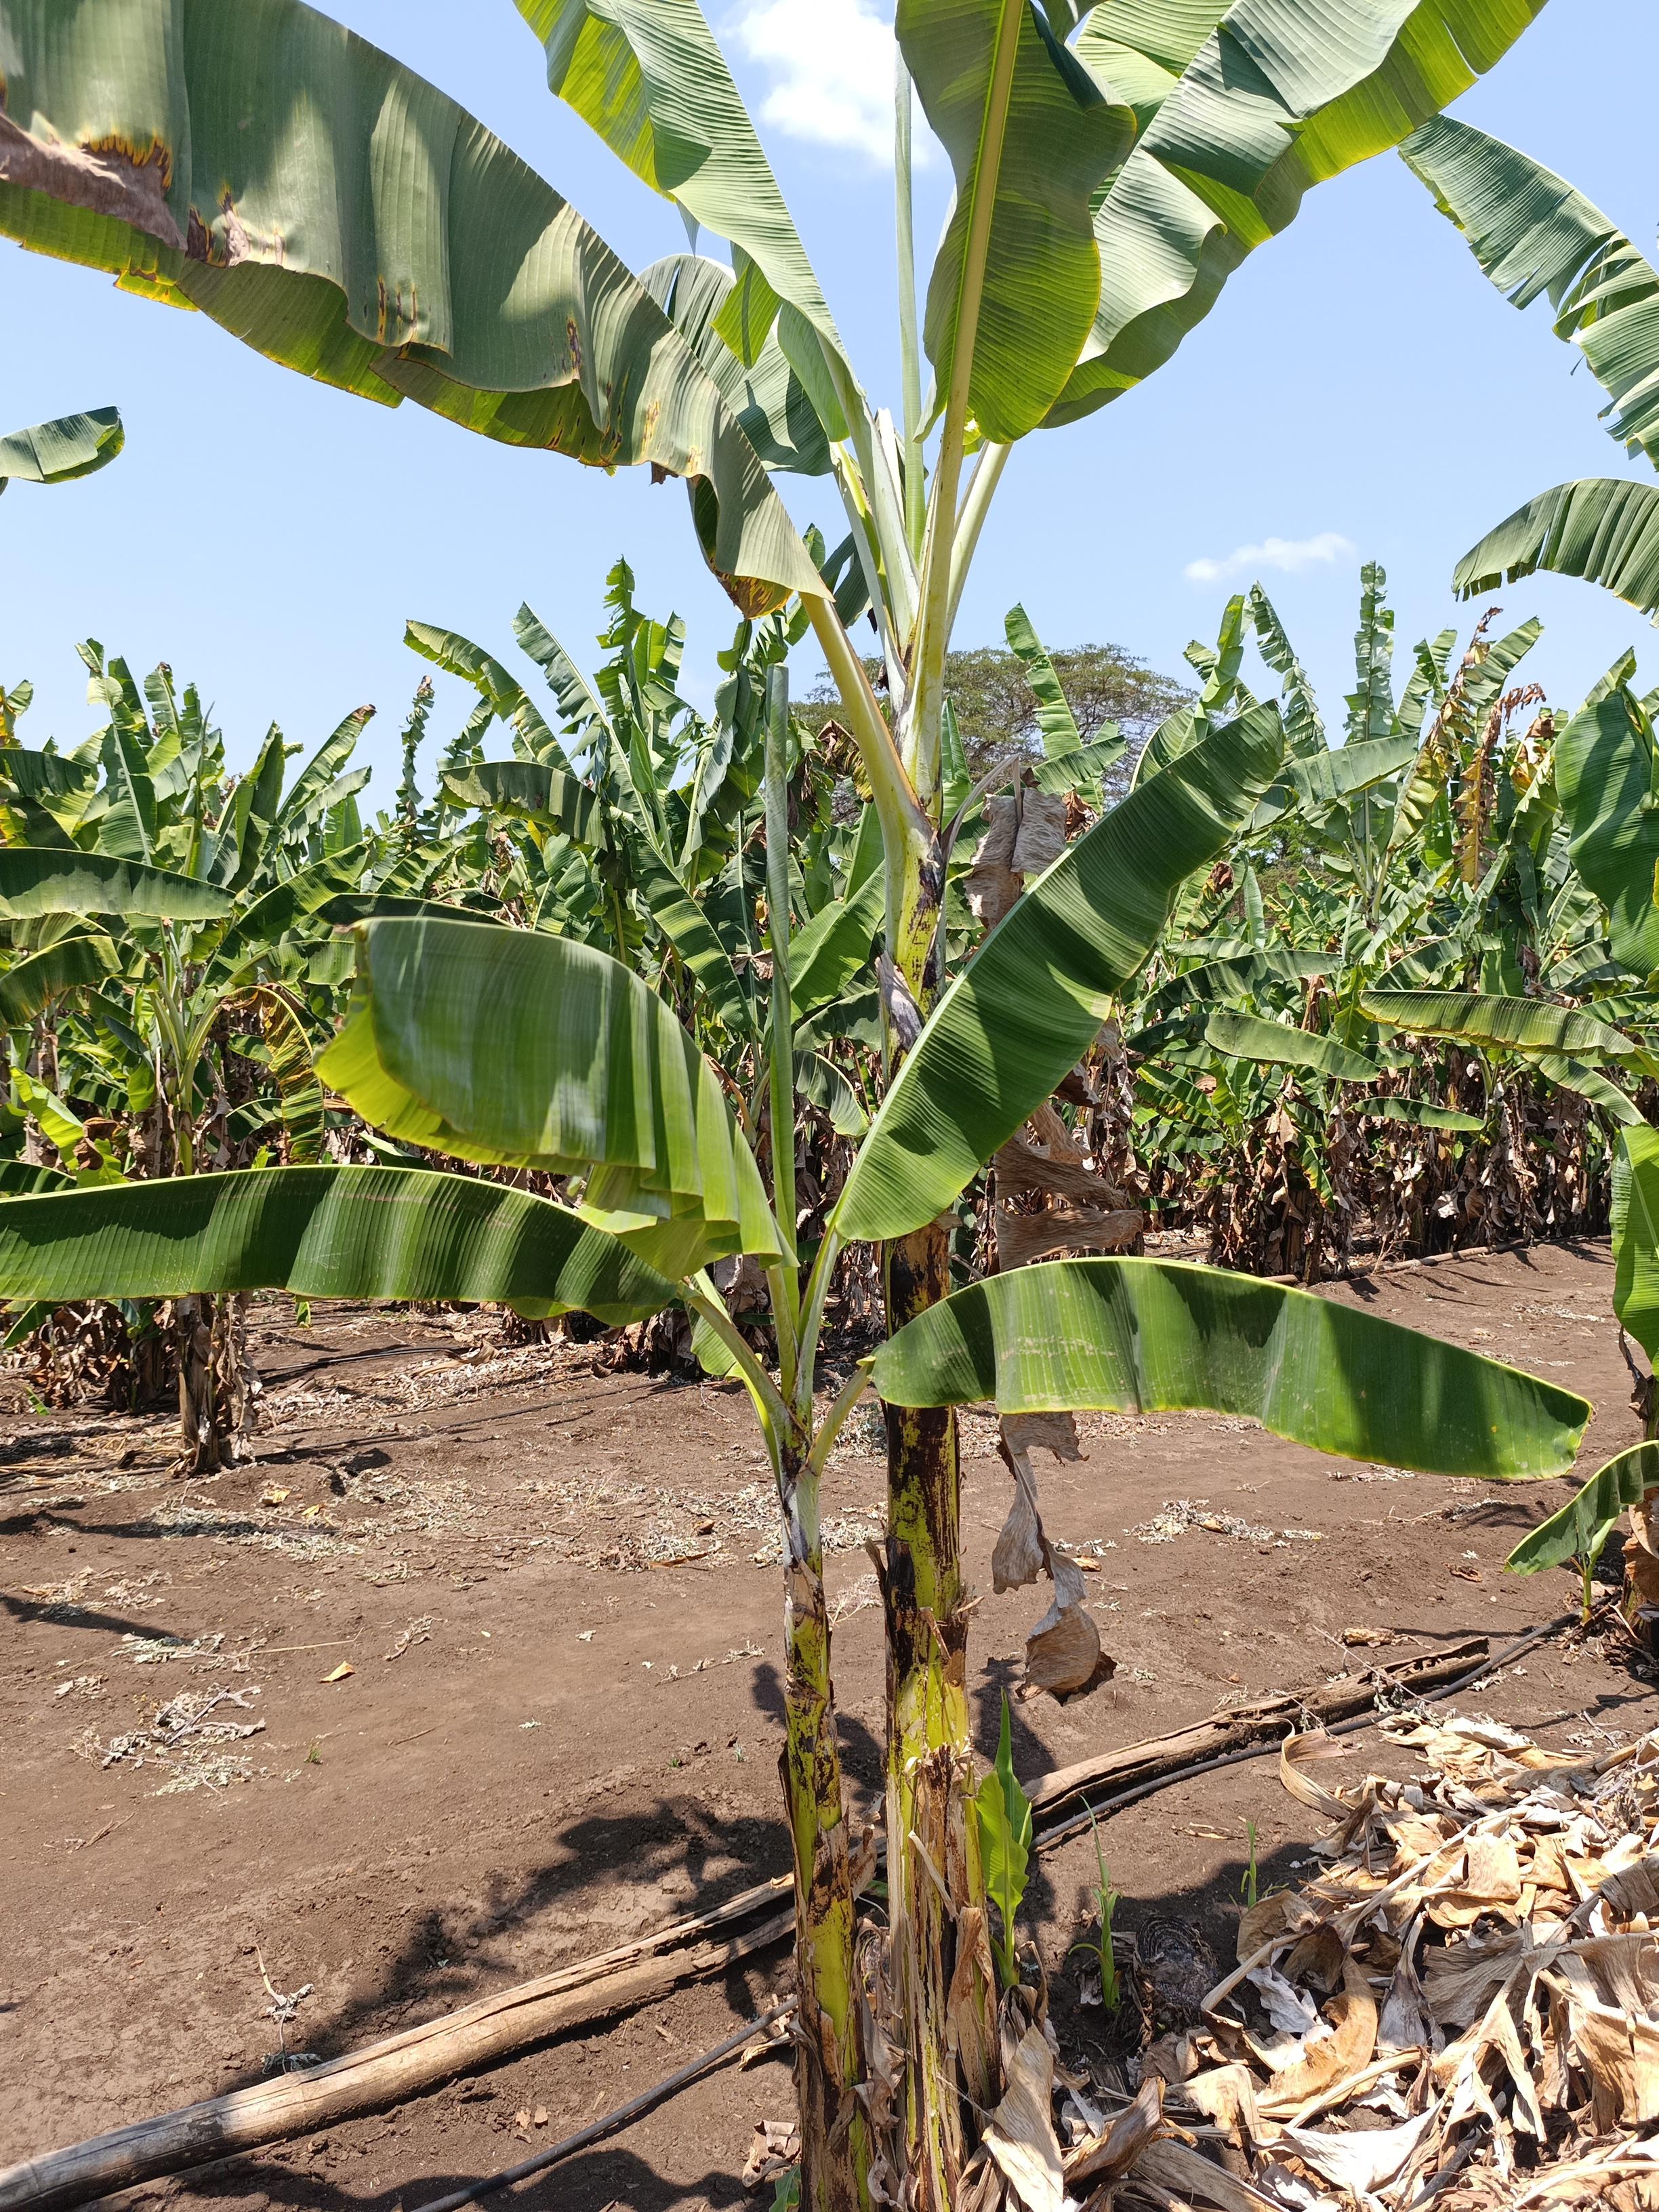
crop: banana
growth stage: vegetative
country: Tanzania
